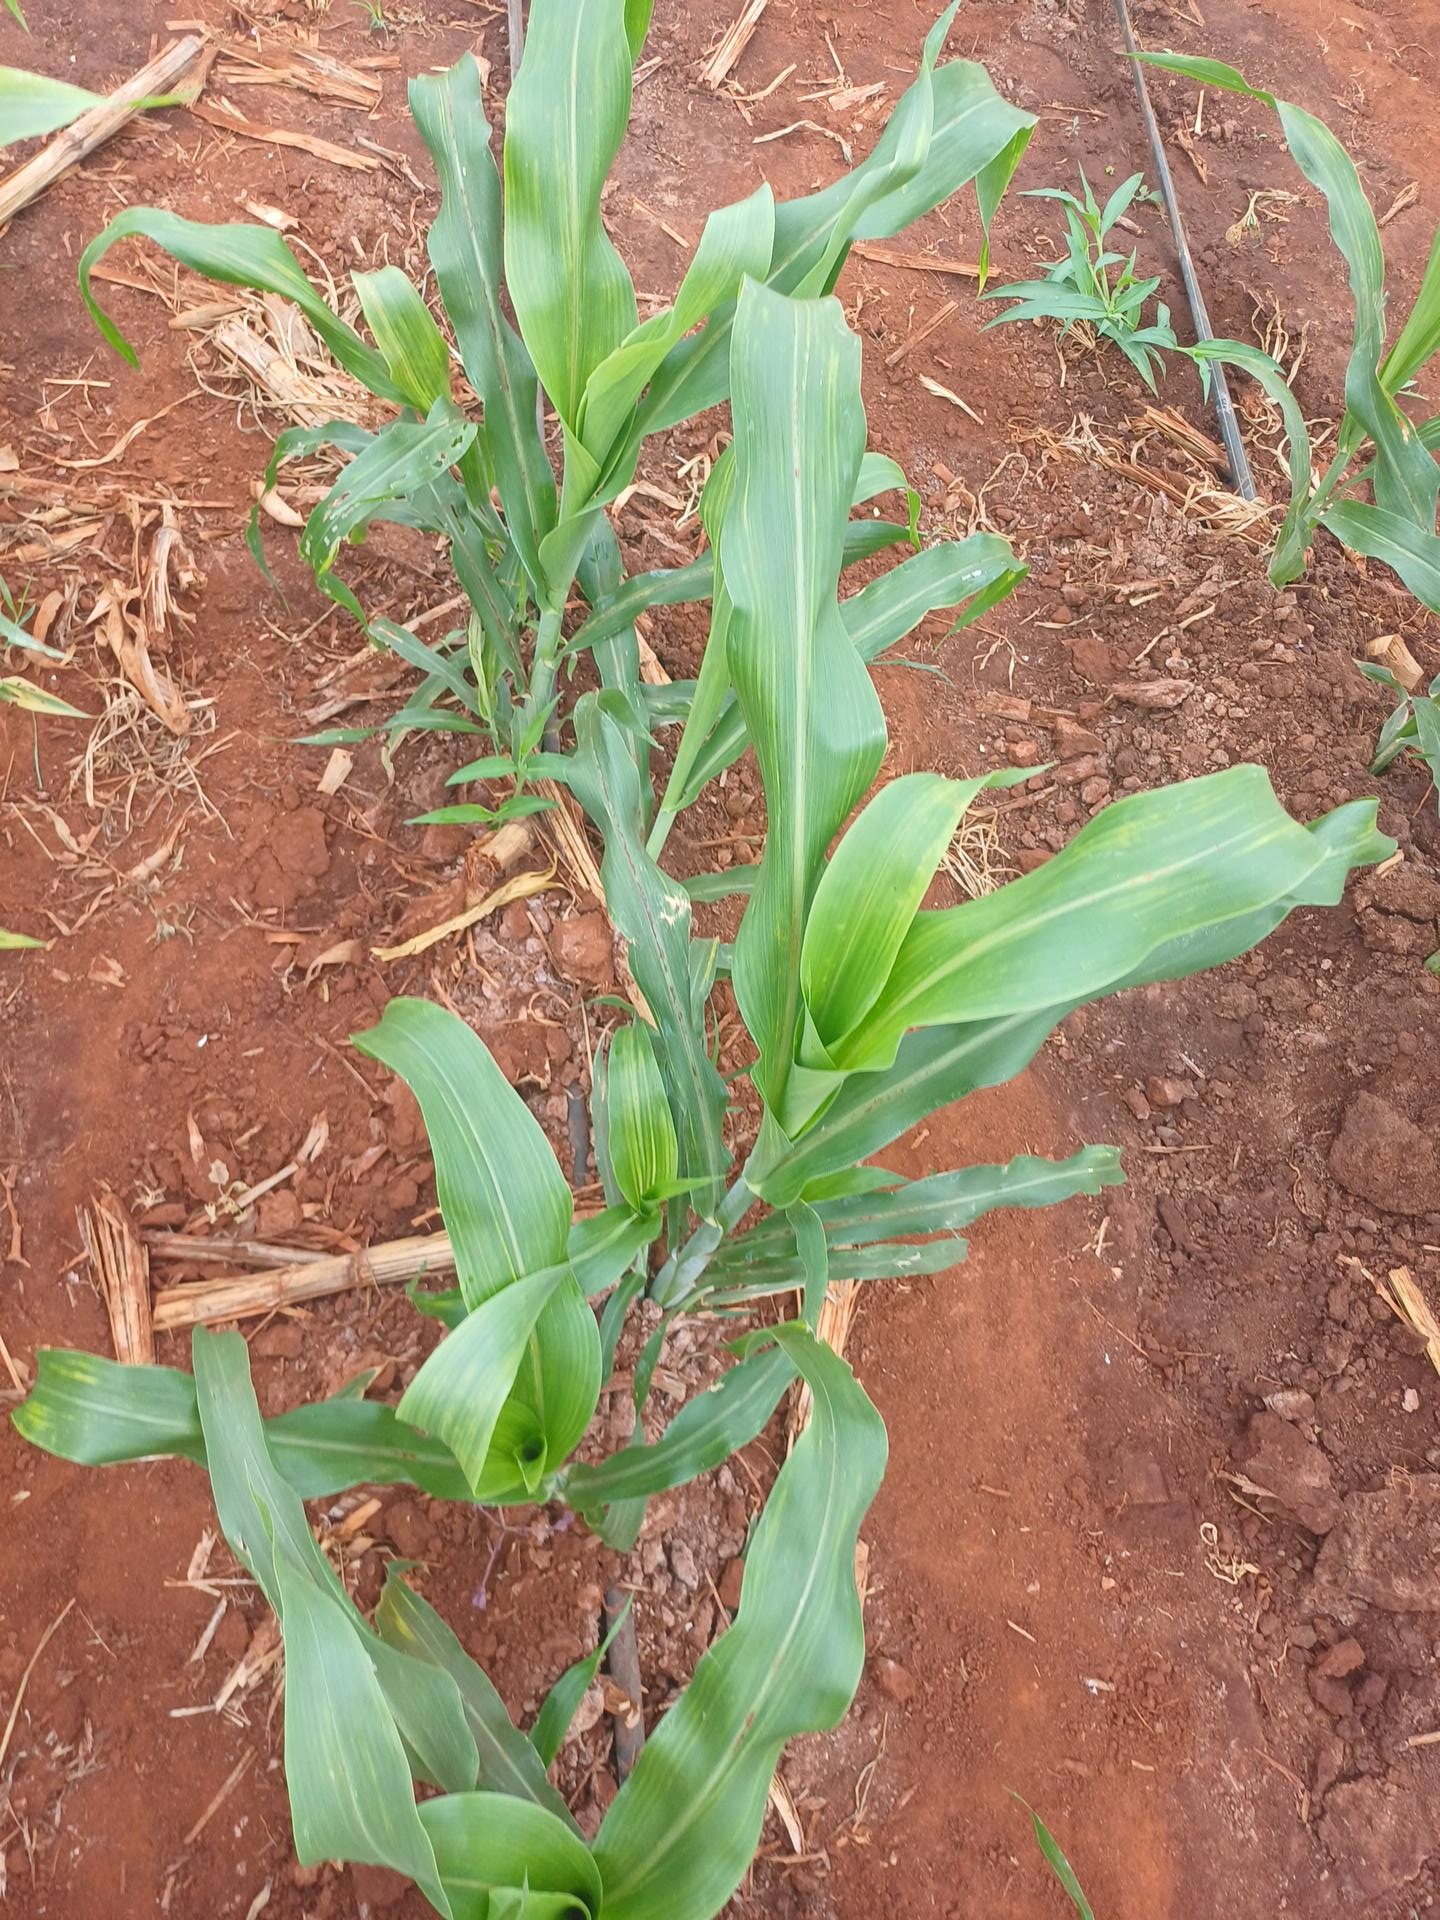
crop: sorghum
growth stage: vegetative
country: Kenya
